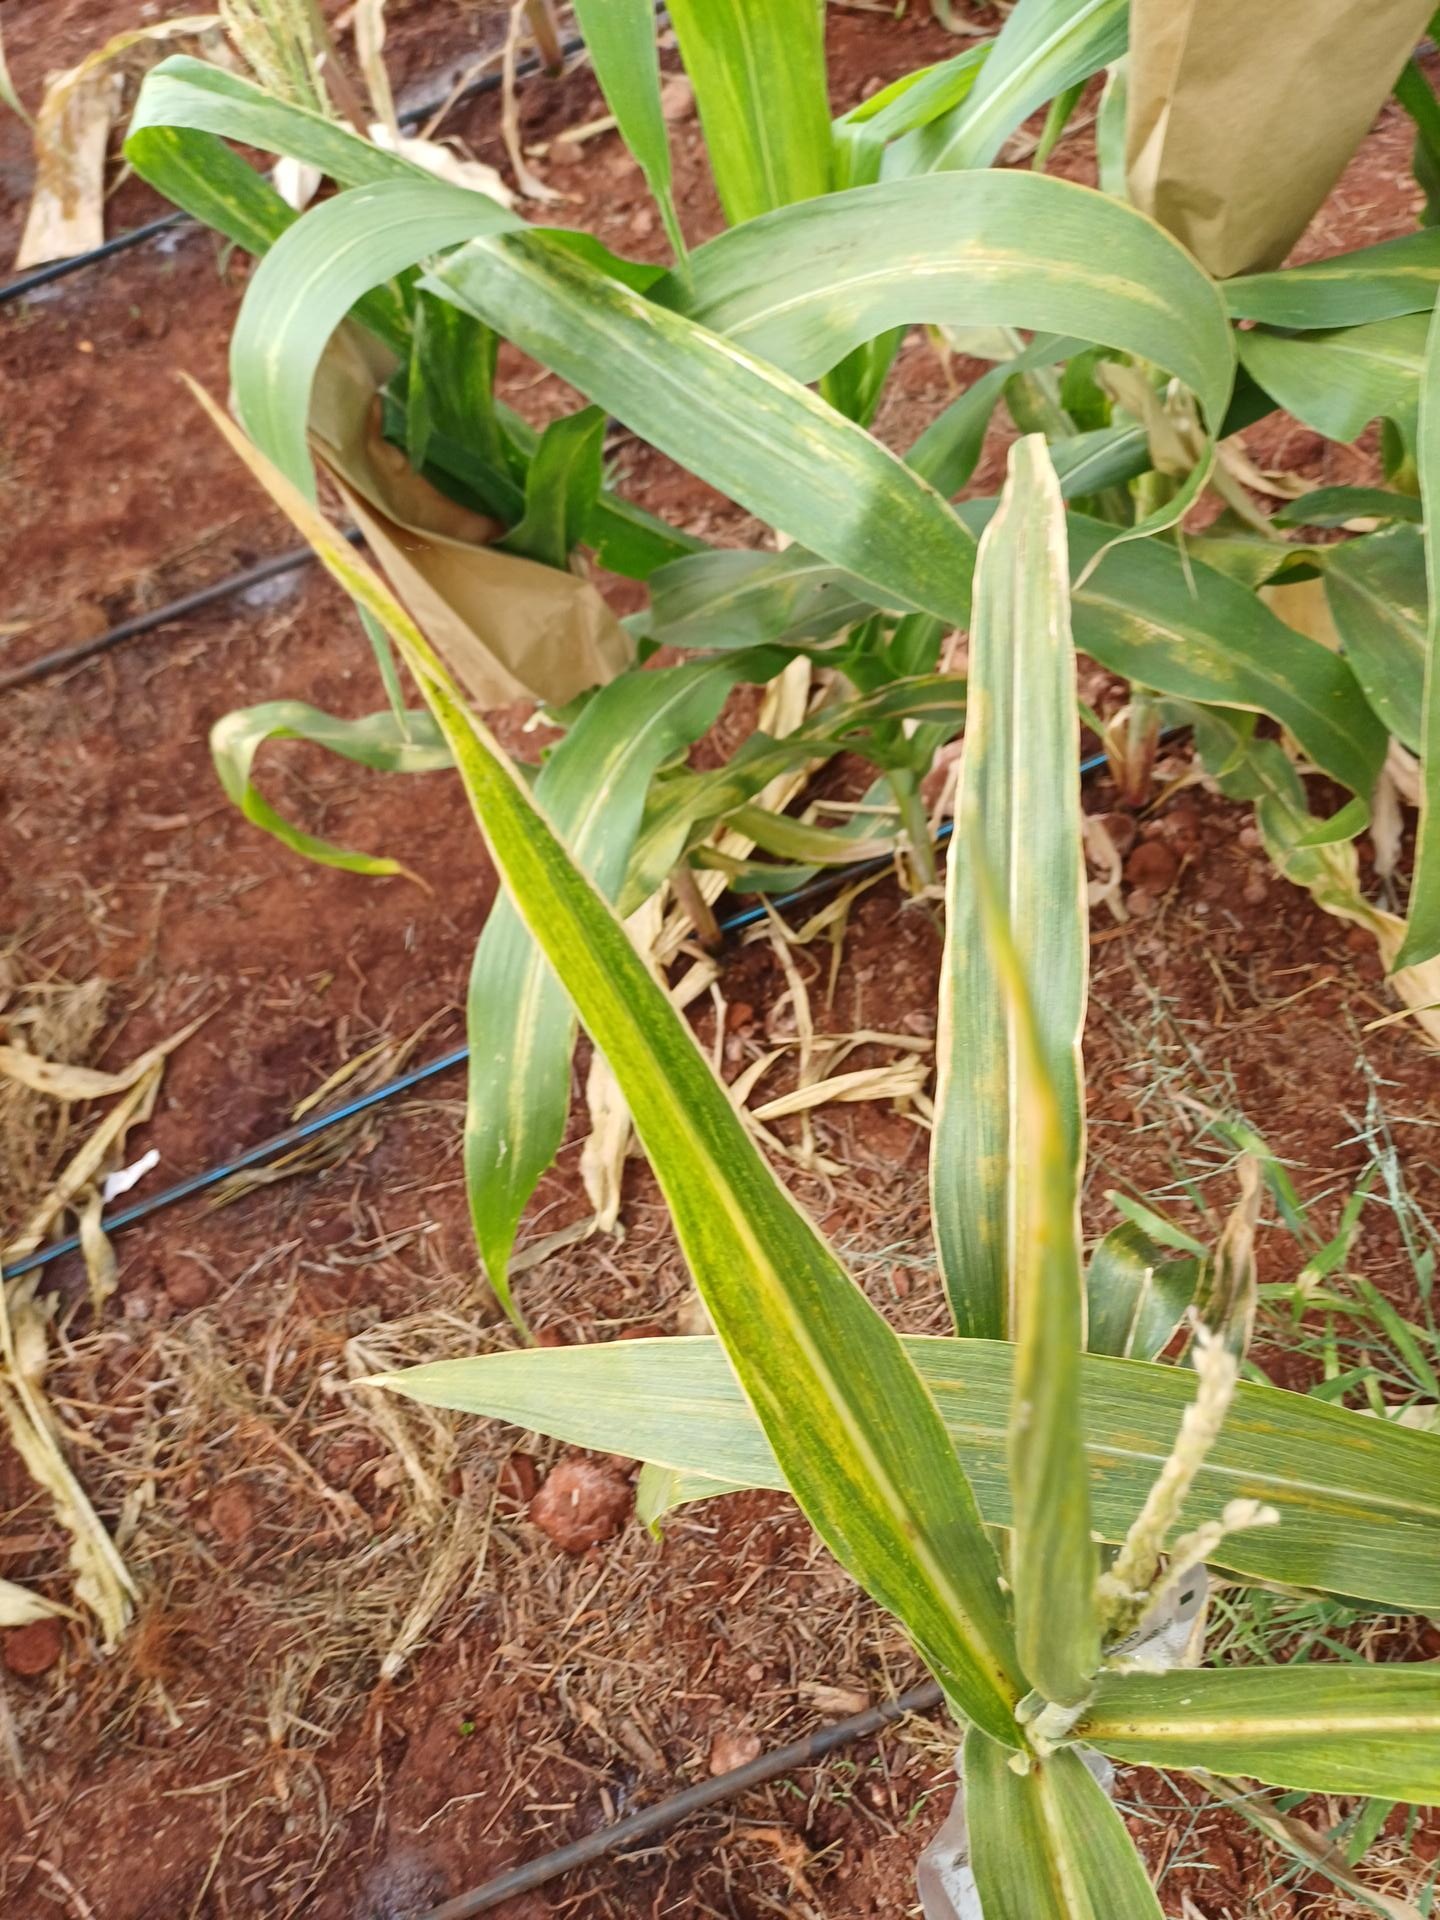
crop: maize
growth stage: flowering
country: Kenya
